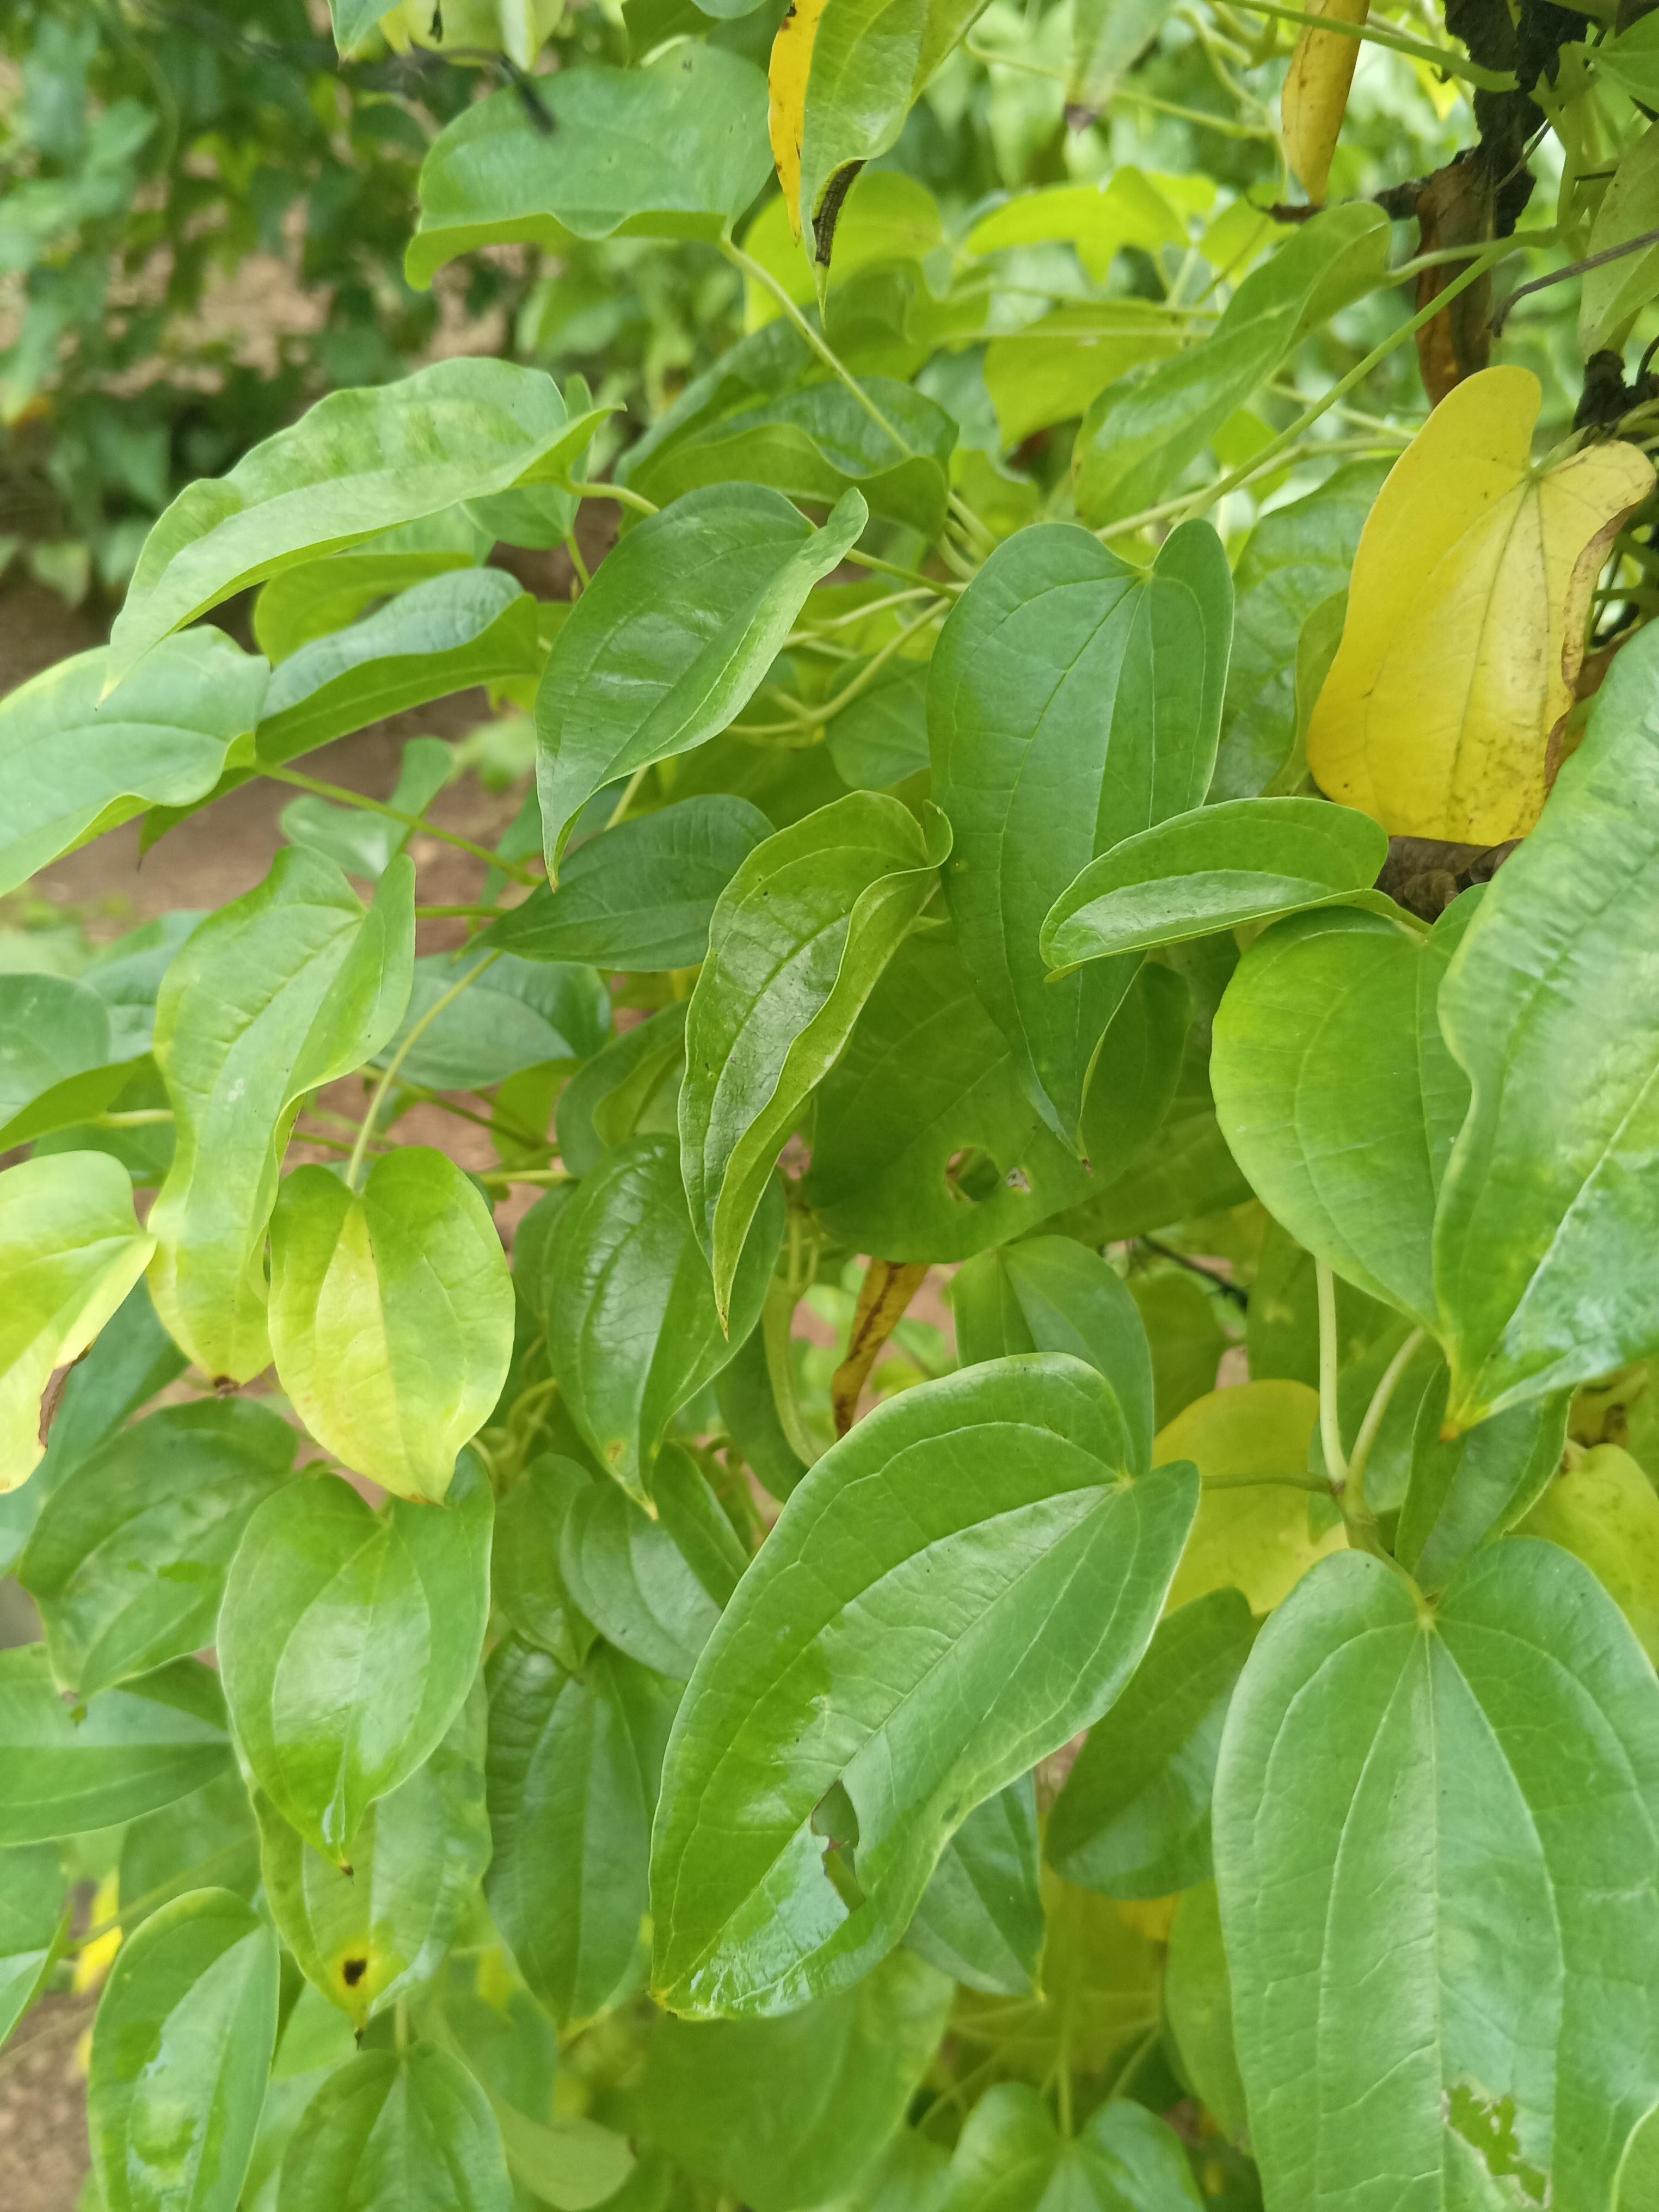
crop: yam
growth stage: vegetative
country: Nigeria
